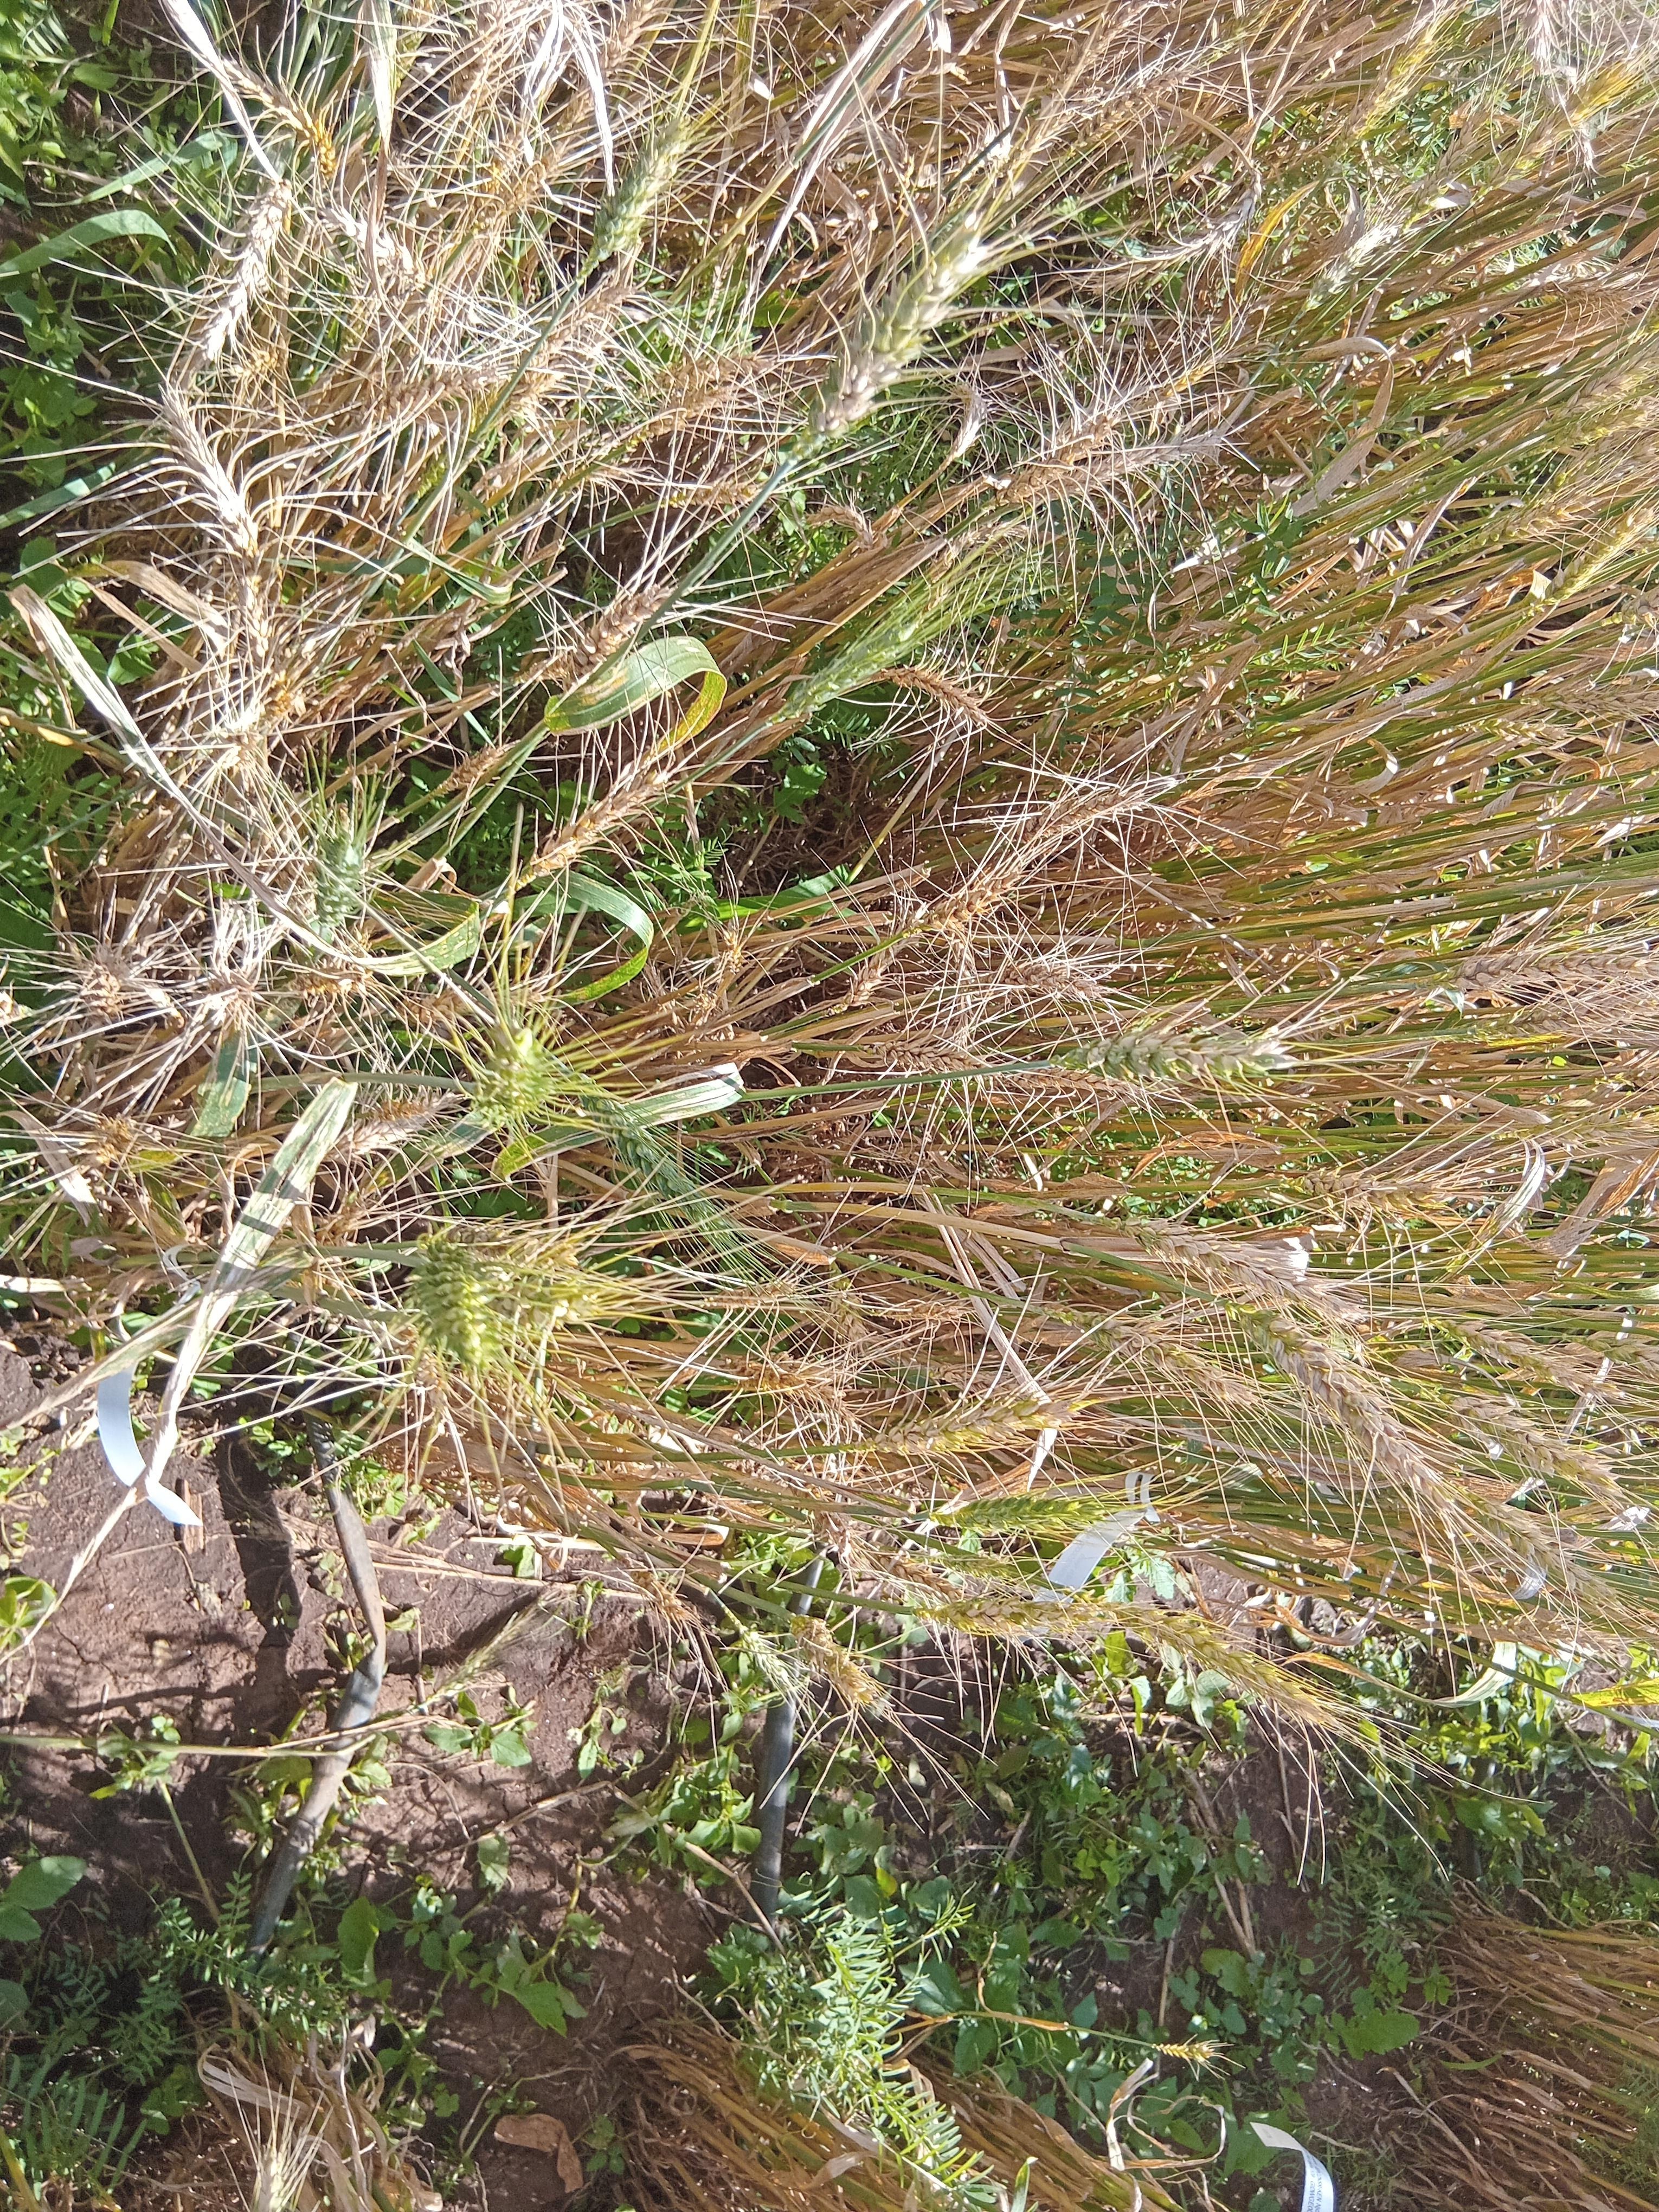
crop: wheat
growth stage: maturity
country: Kenya
